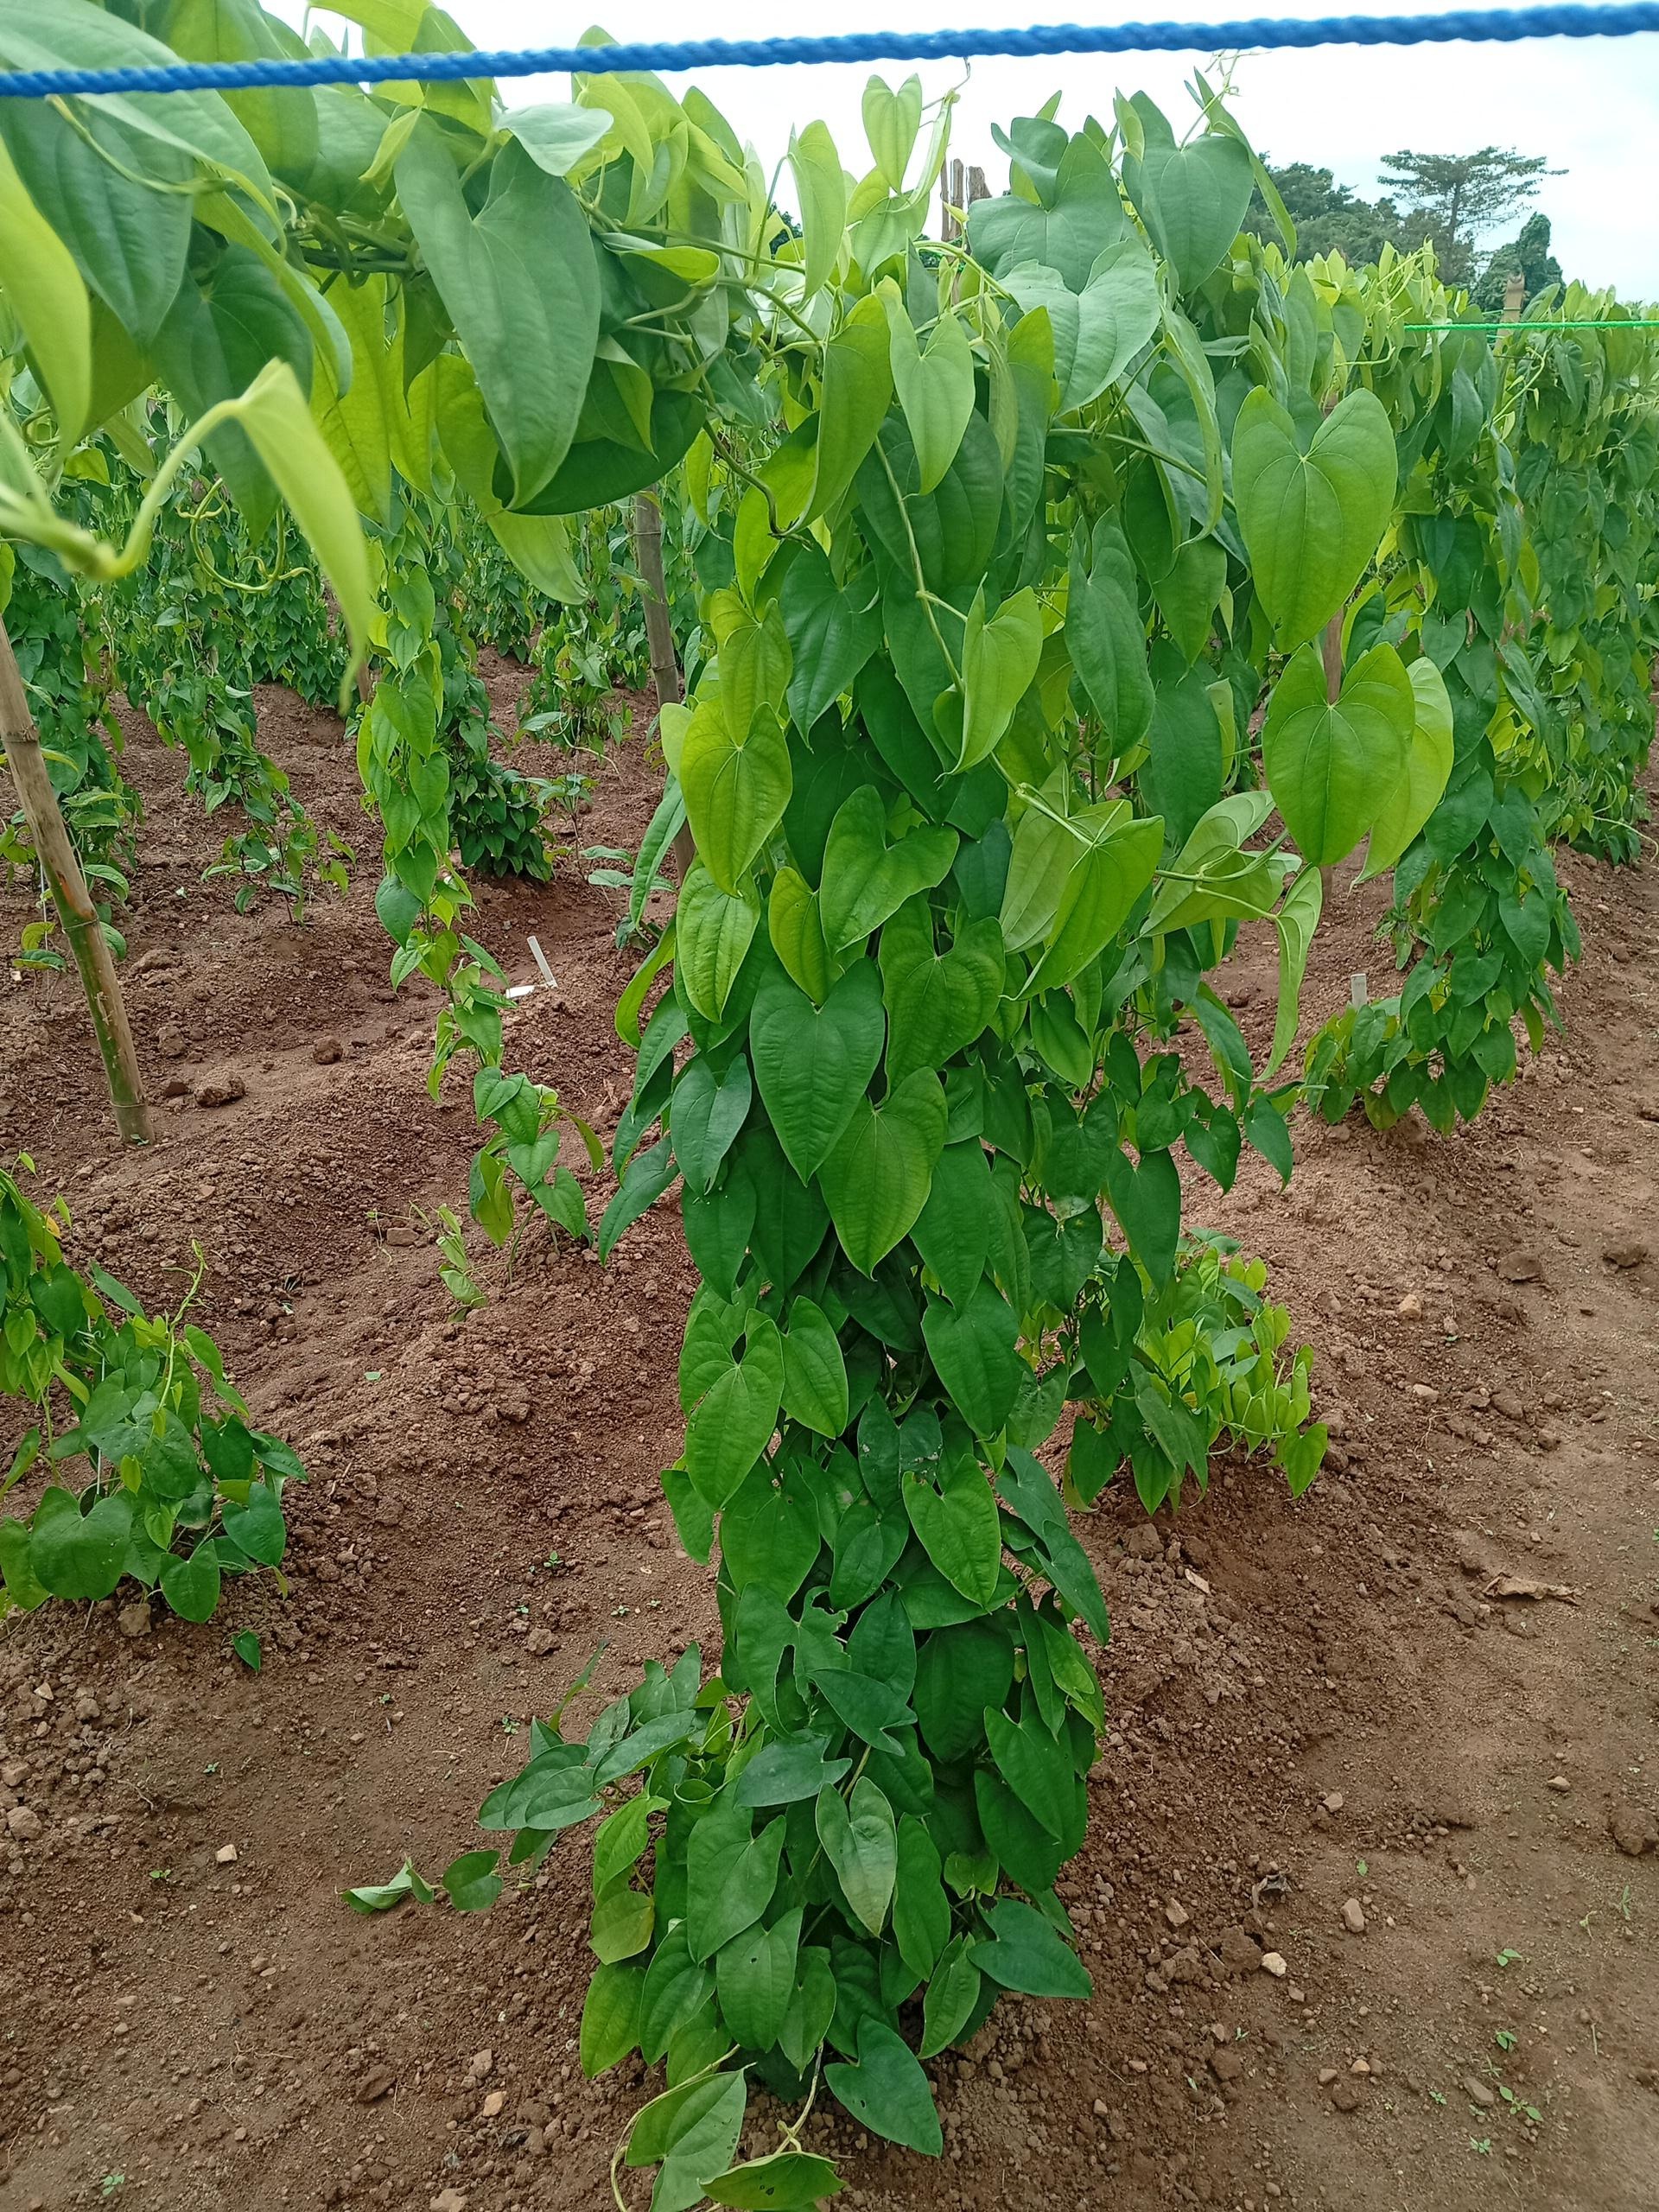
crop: yam
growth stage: vegetative
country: Nigeria
